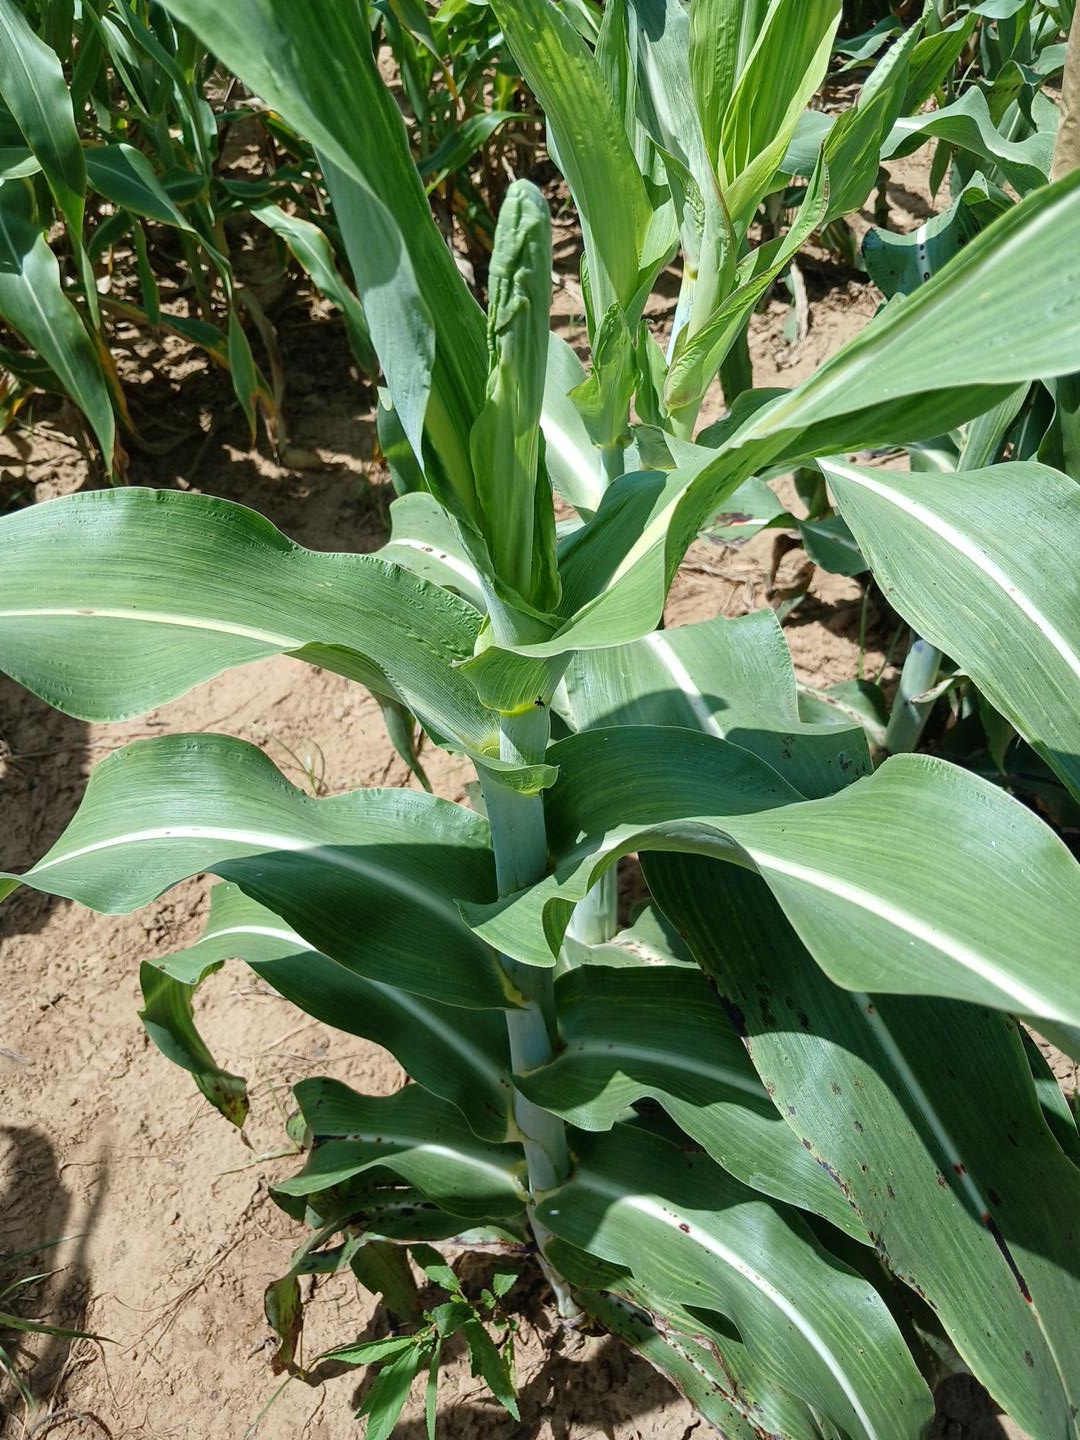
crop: sorghum
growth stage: vegetative
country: Senegal
